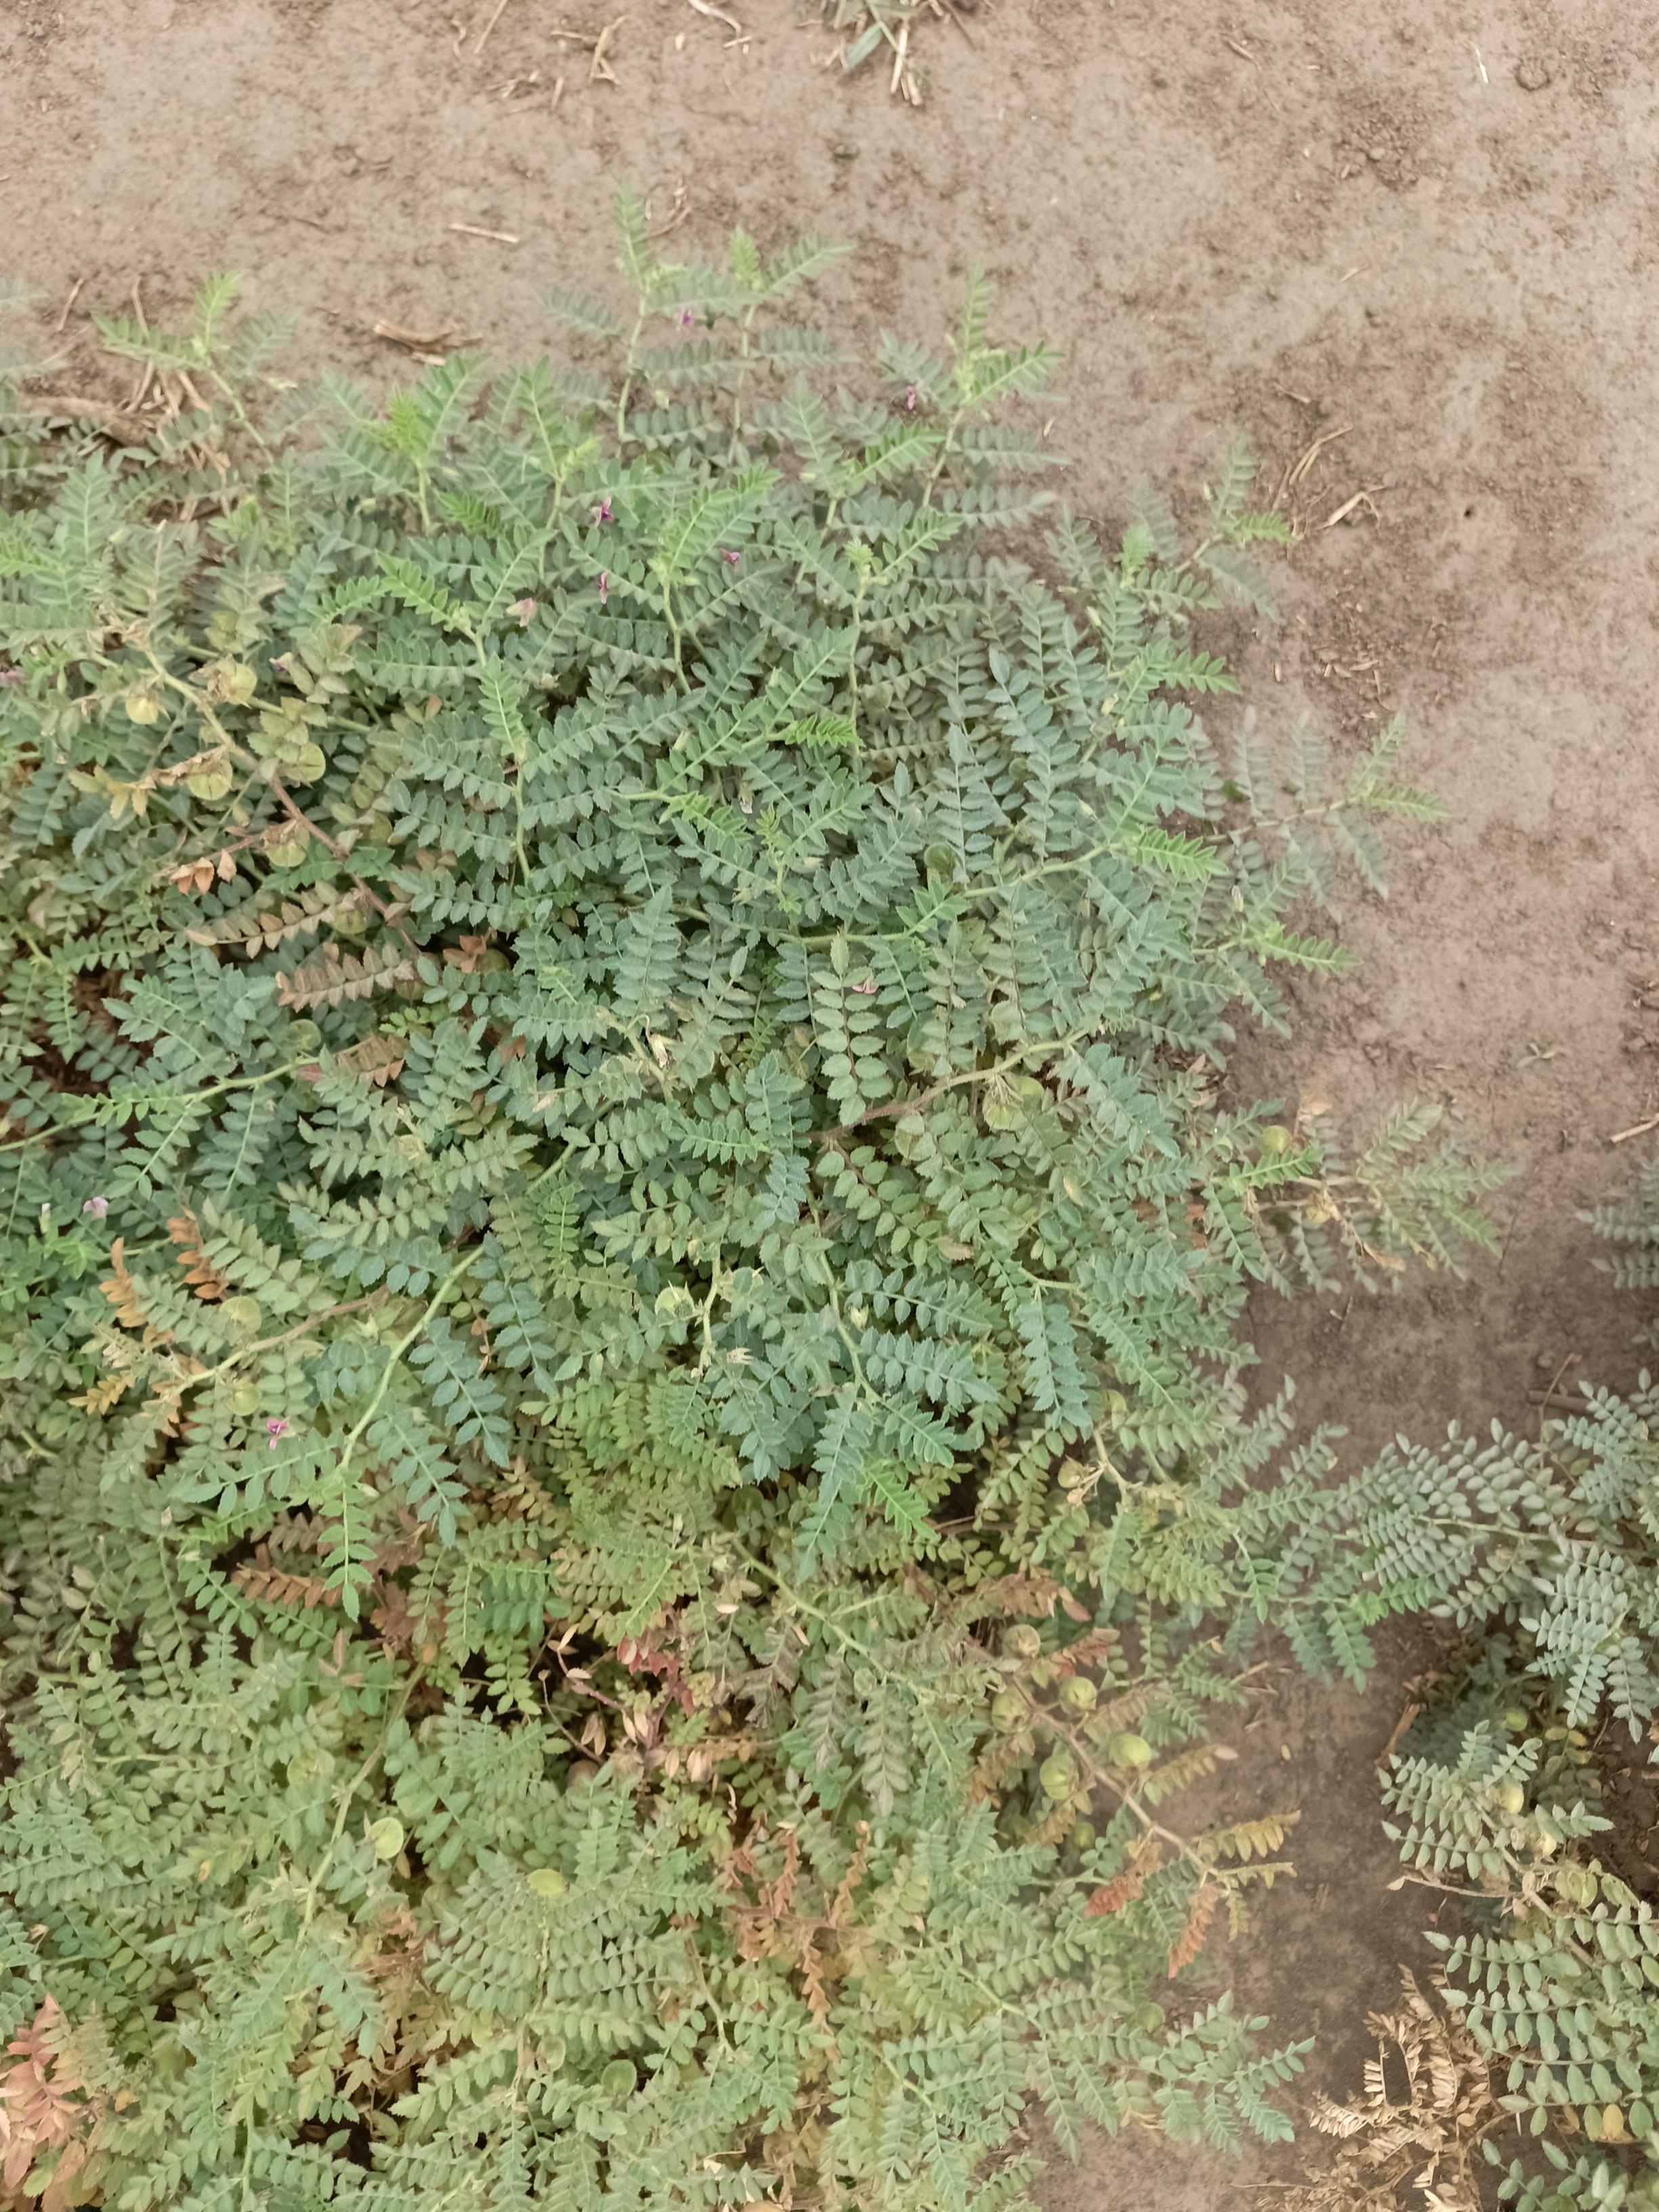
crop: chickpea
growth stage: development pod
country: Tanzania
